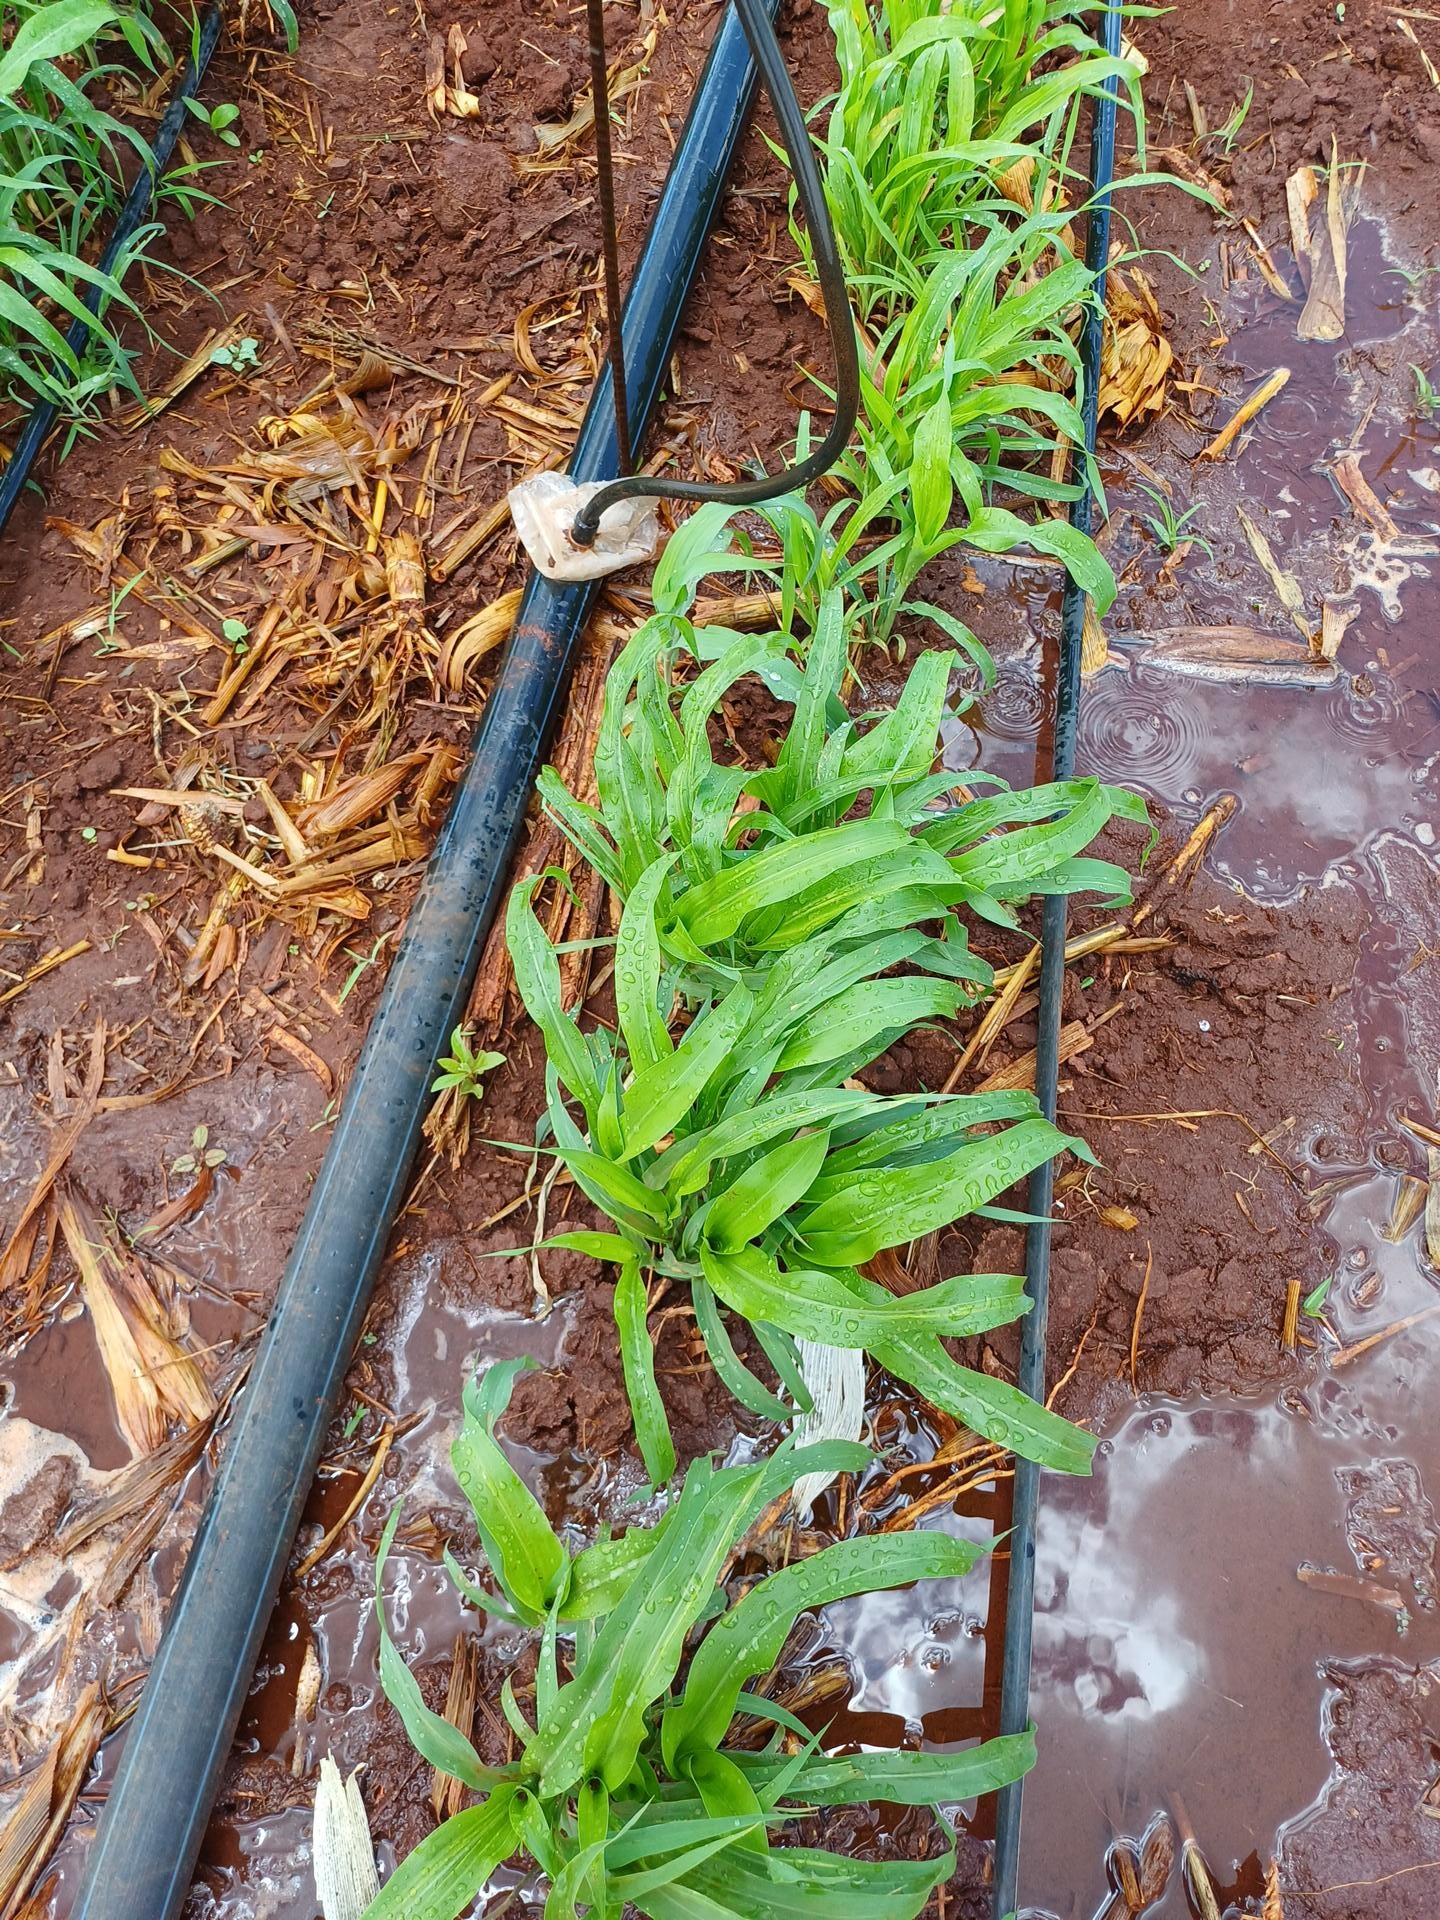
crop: sorghum
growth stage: vegetative
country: Kenya
